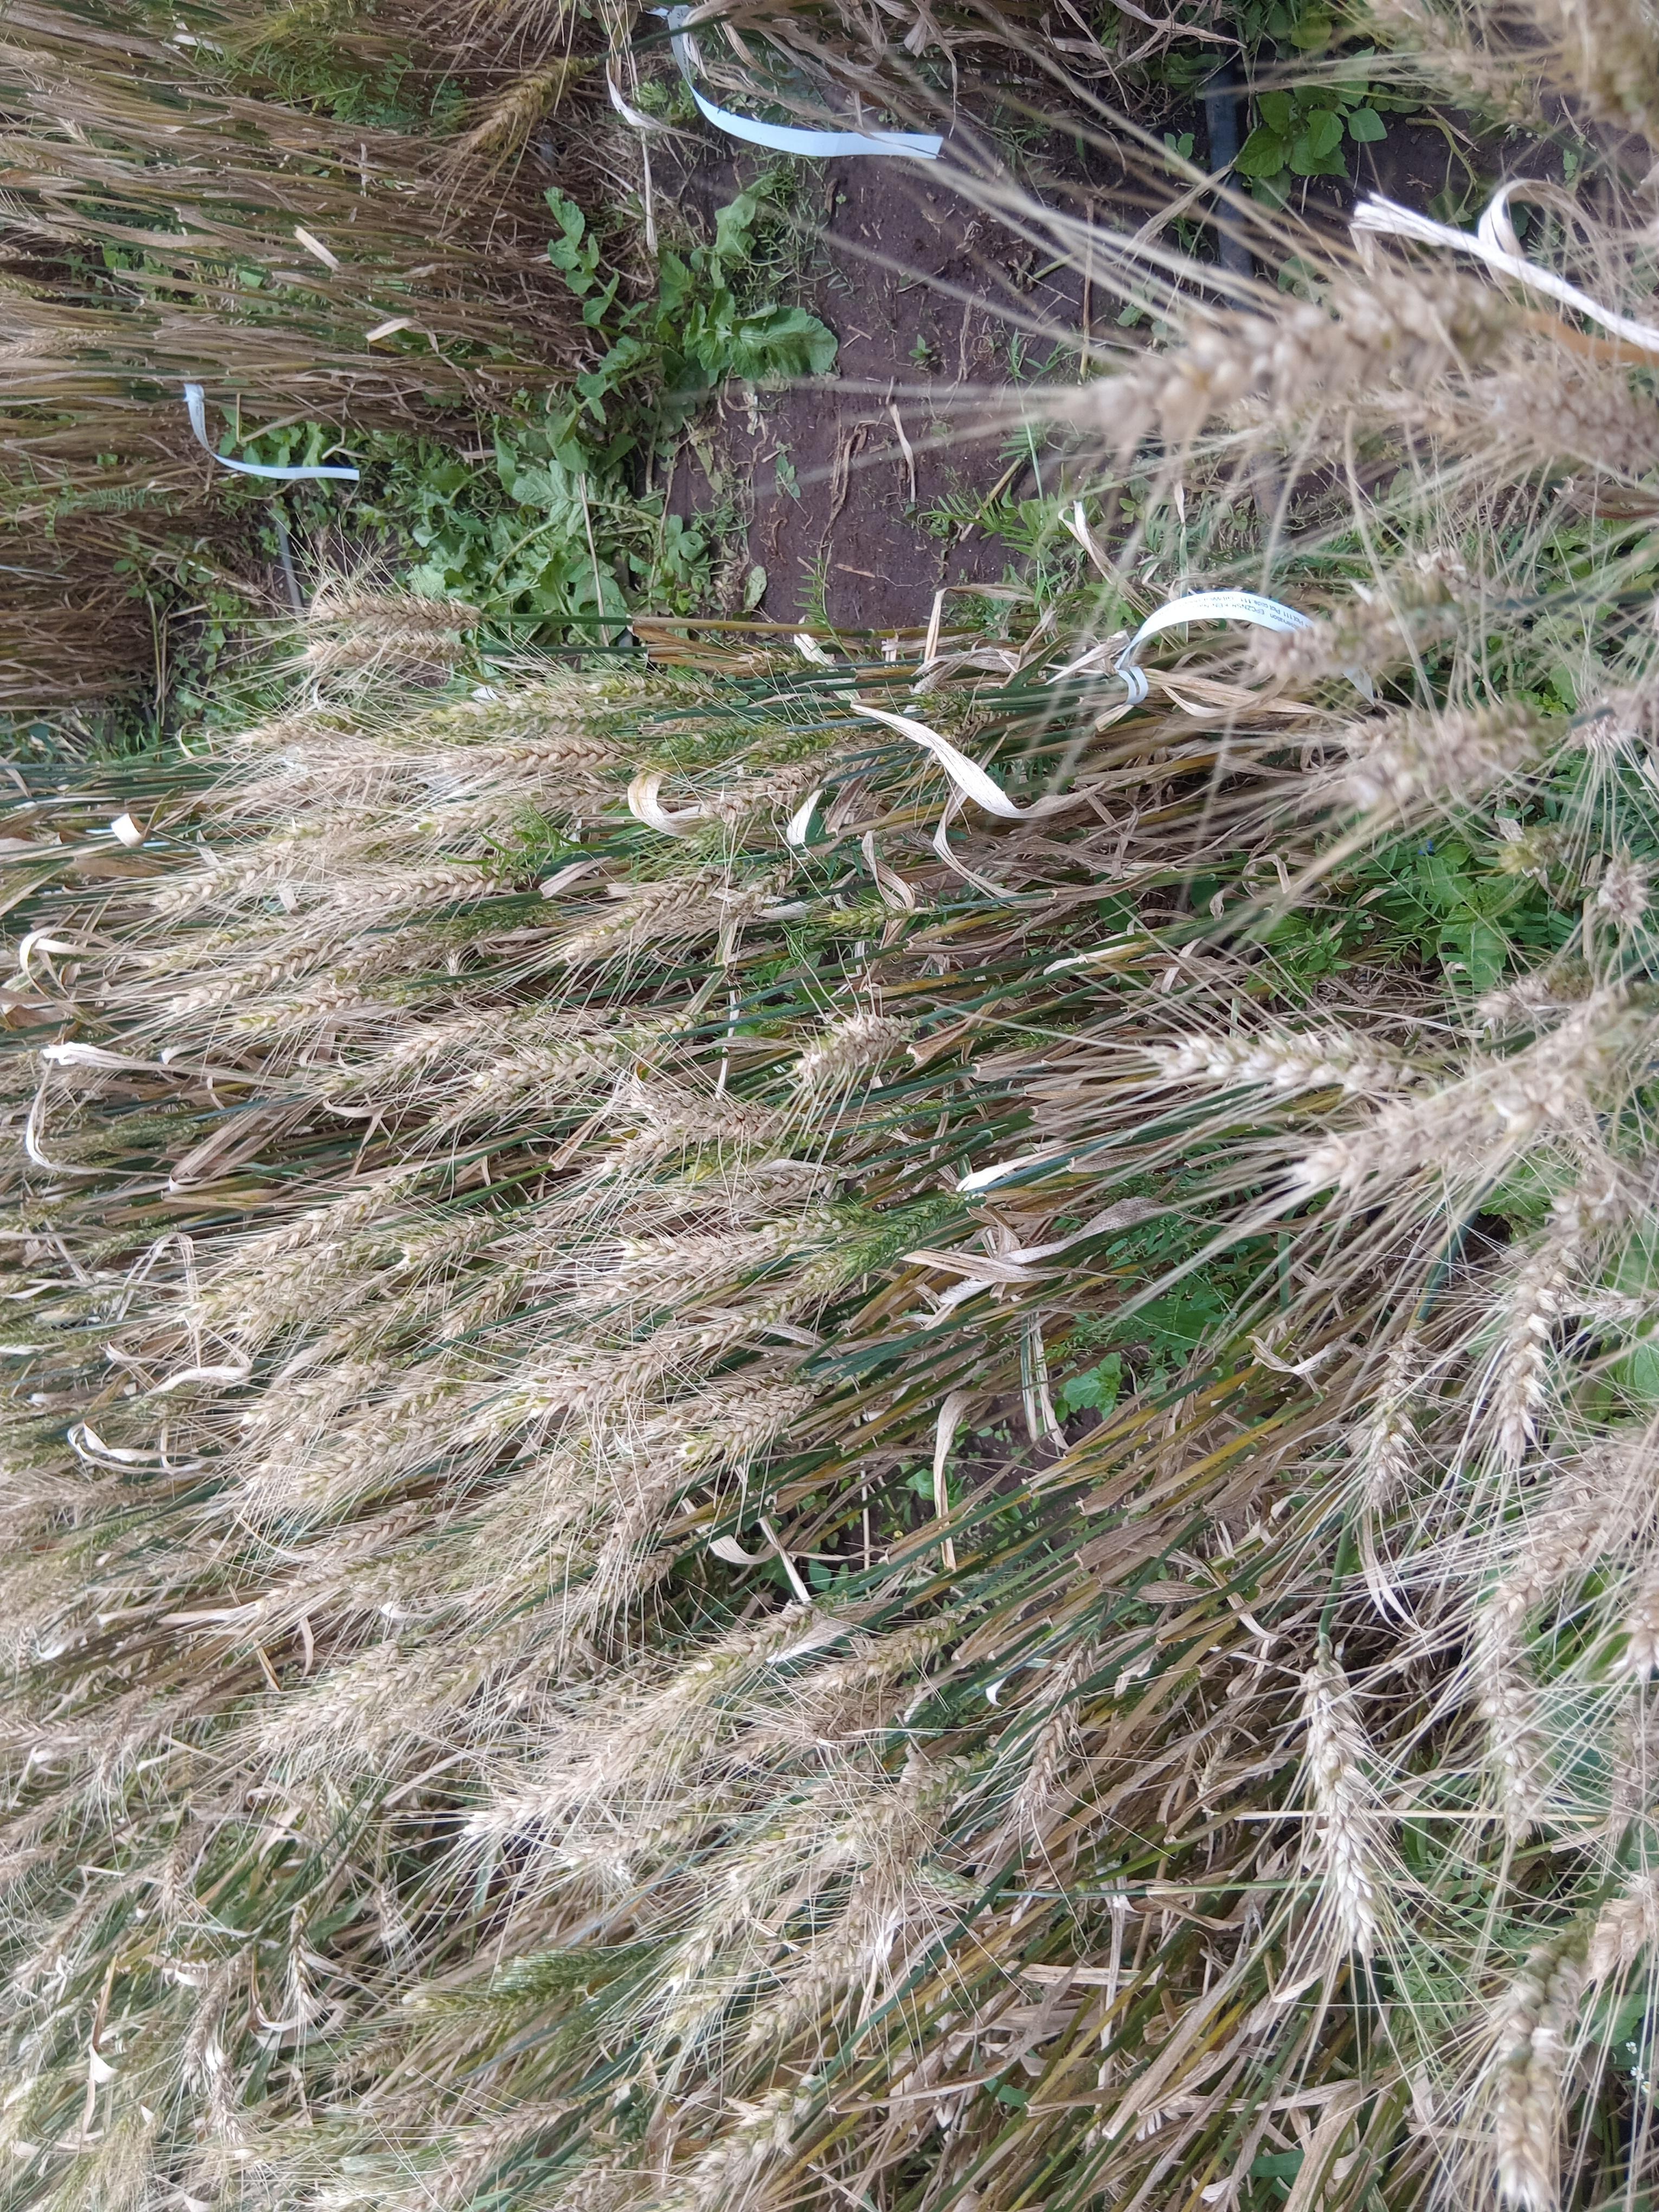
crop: wheat
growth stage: maturity
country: Kenya
